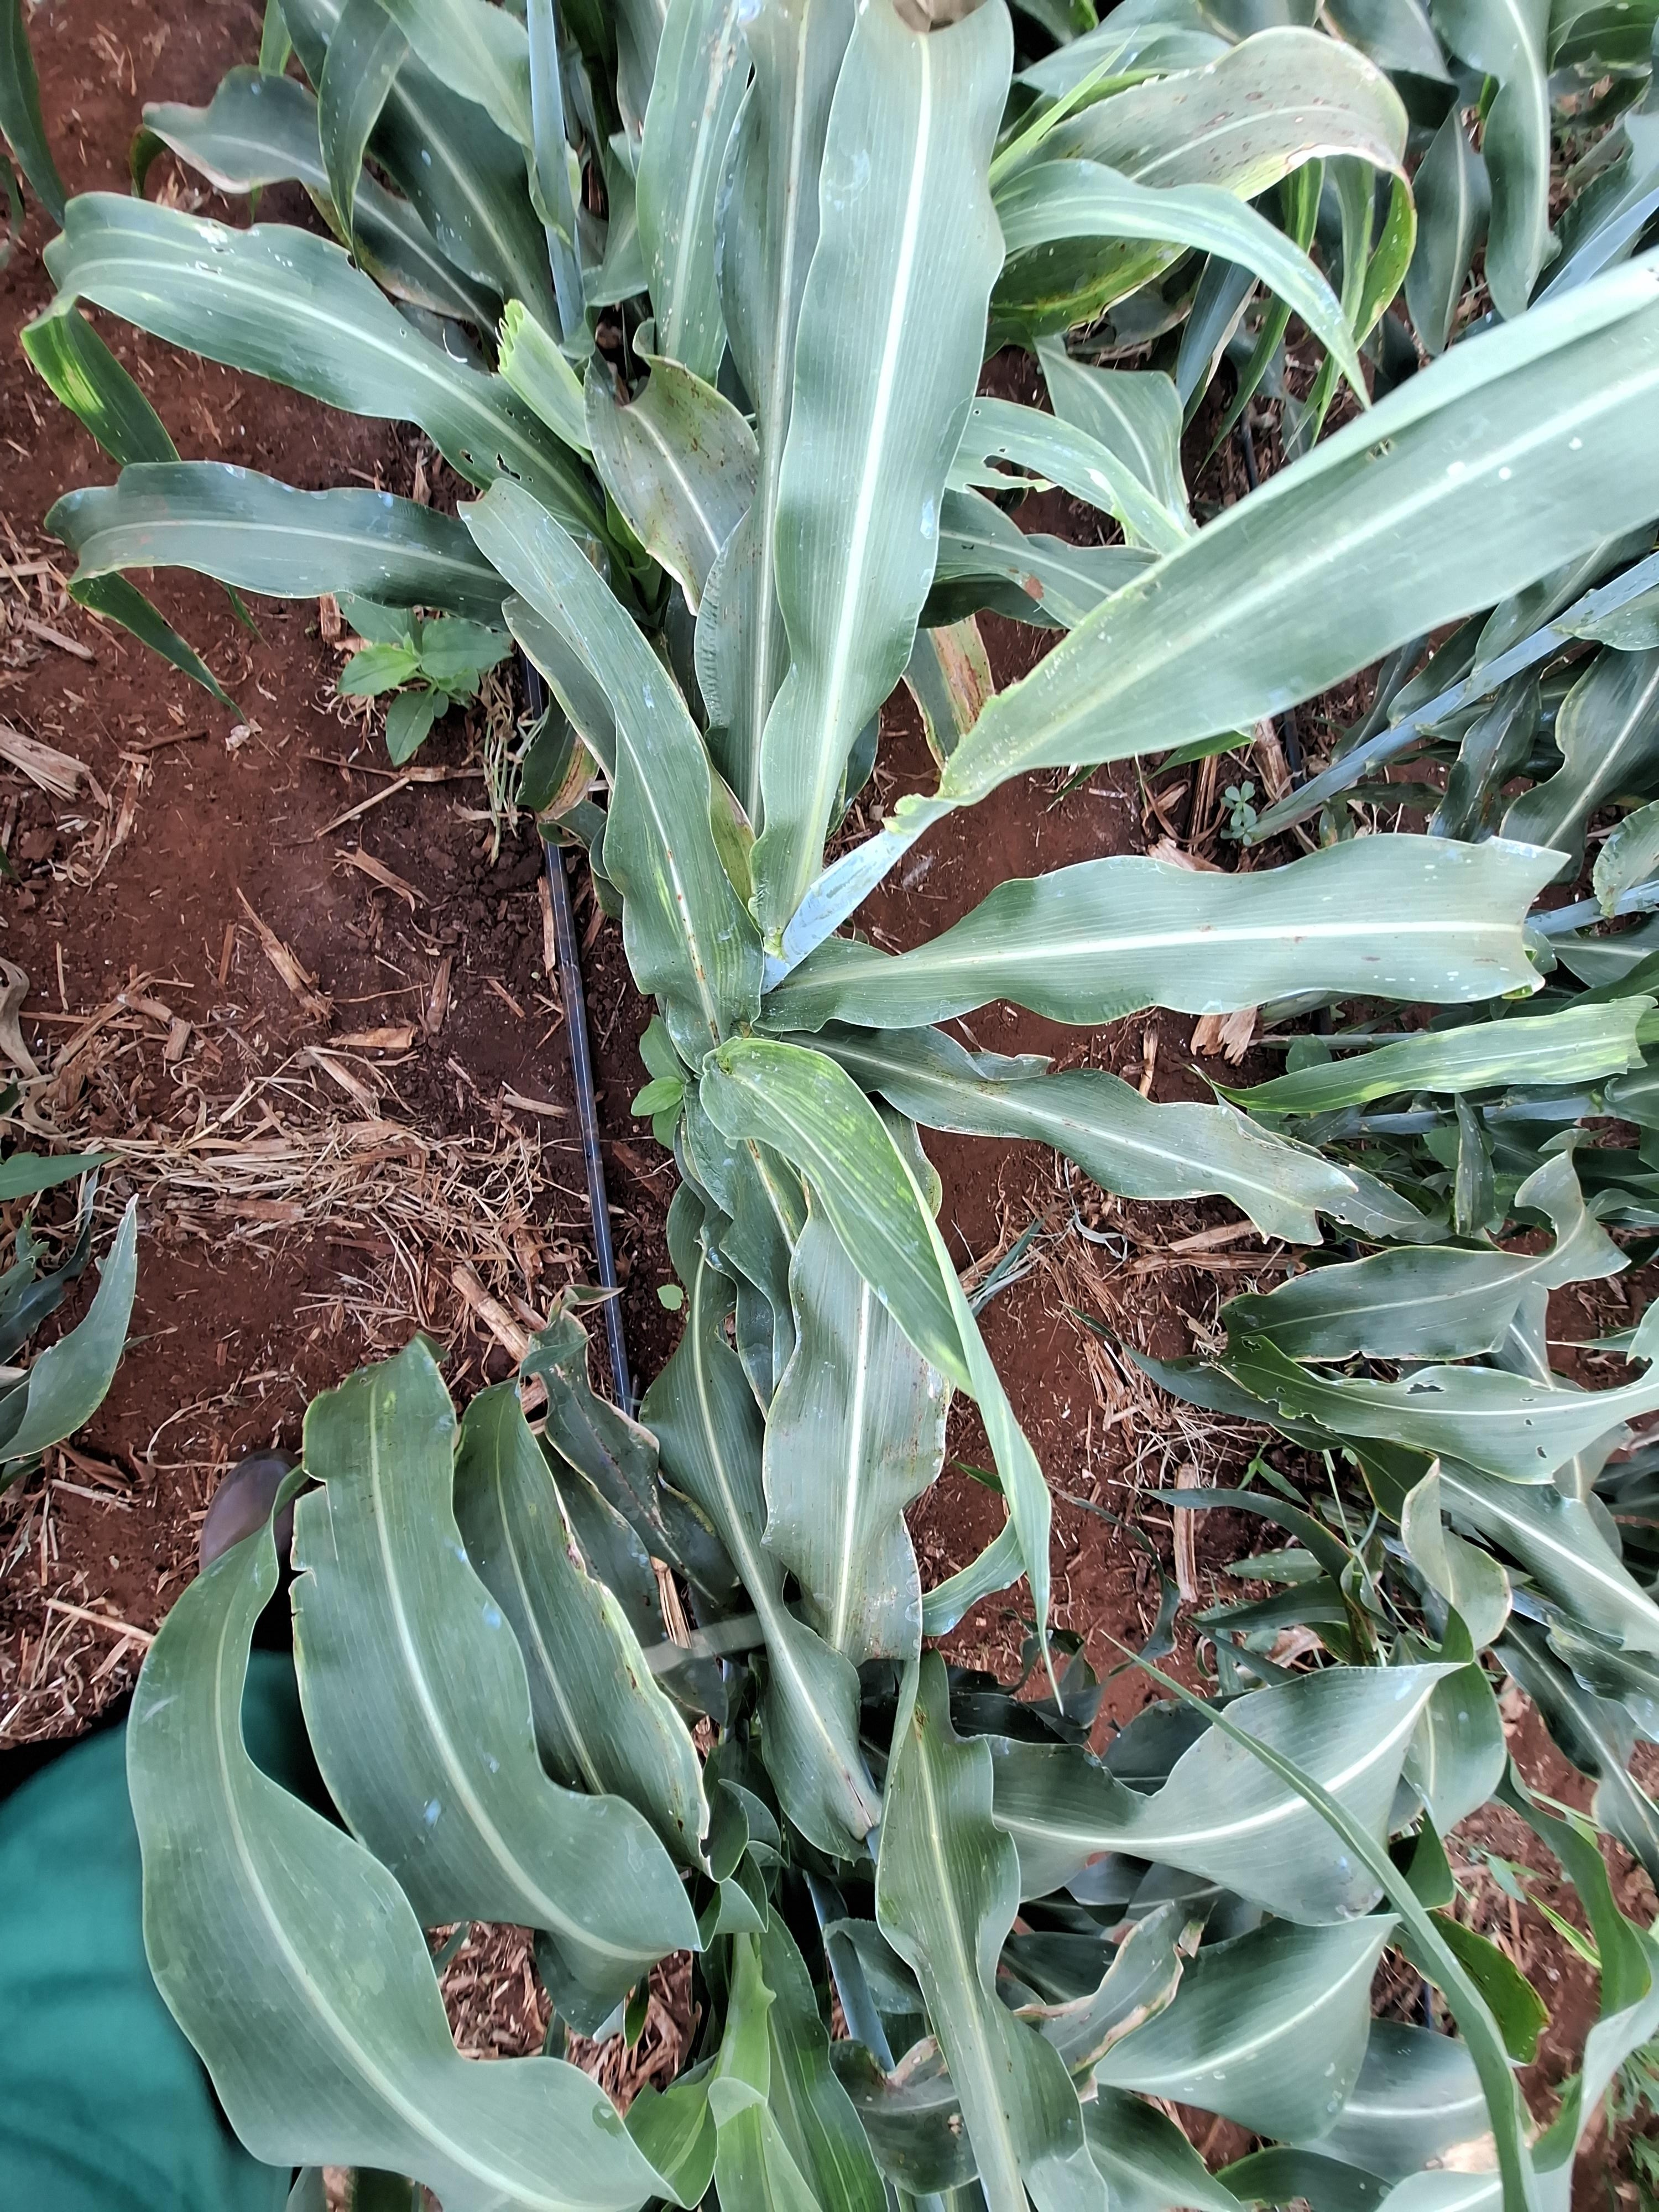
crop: sorghum
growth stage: vegetative
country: Kenya
